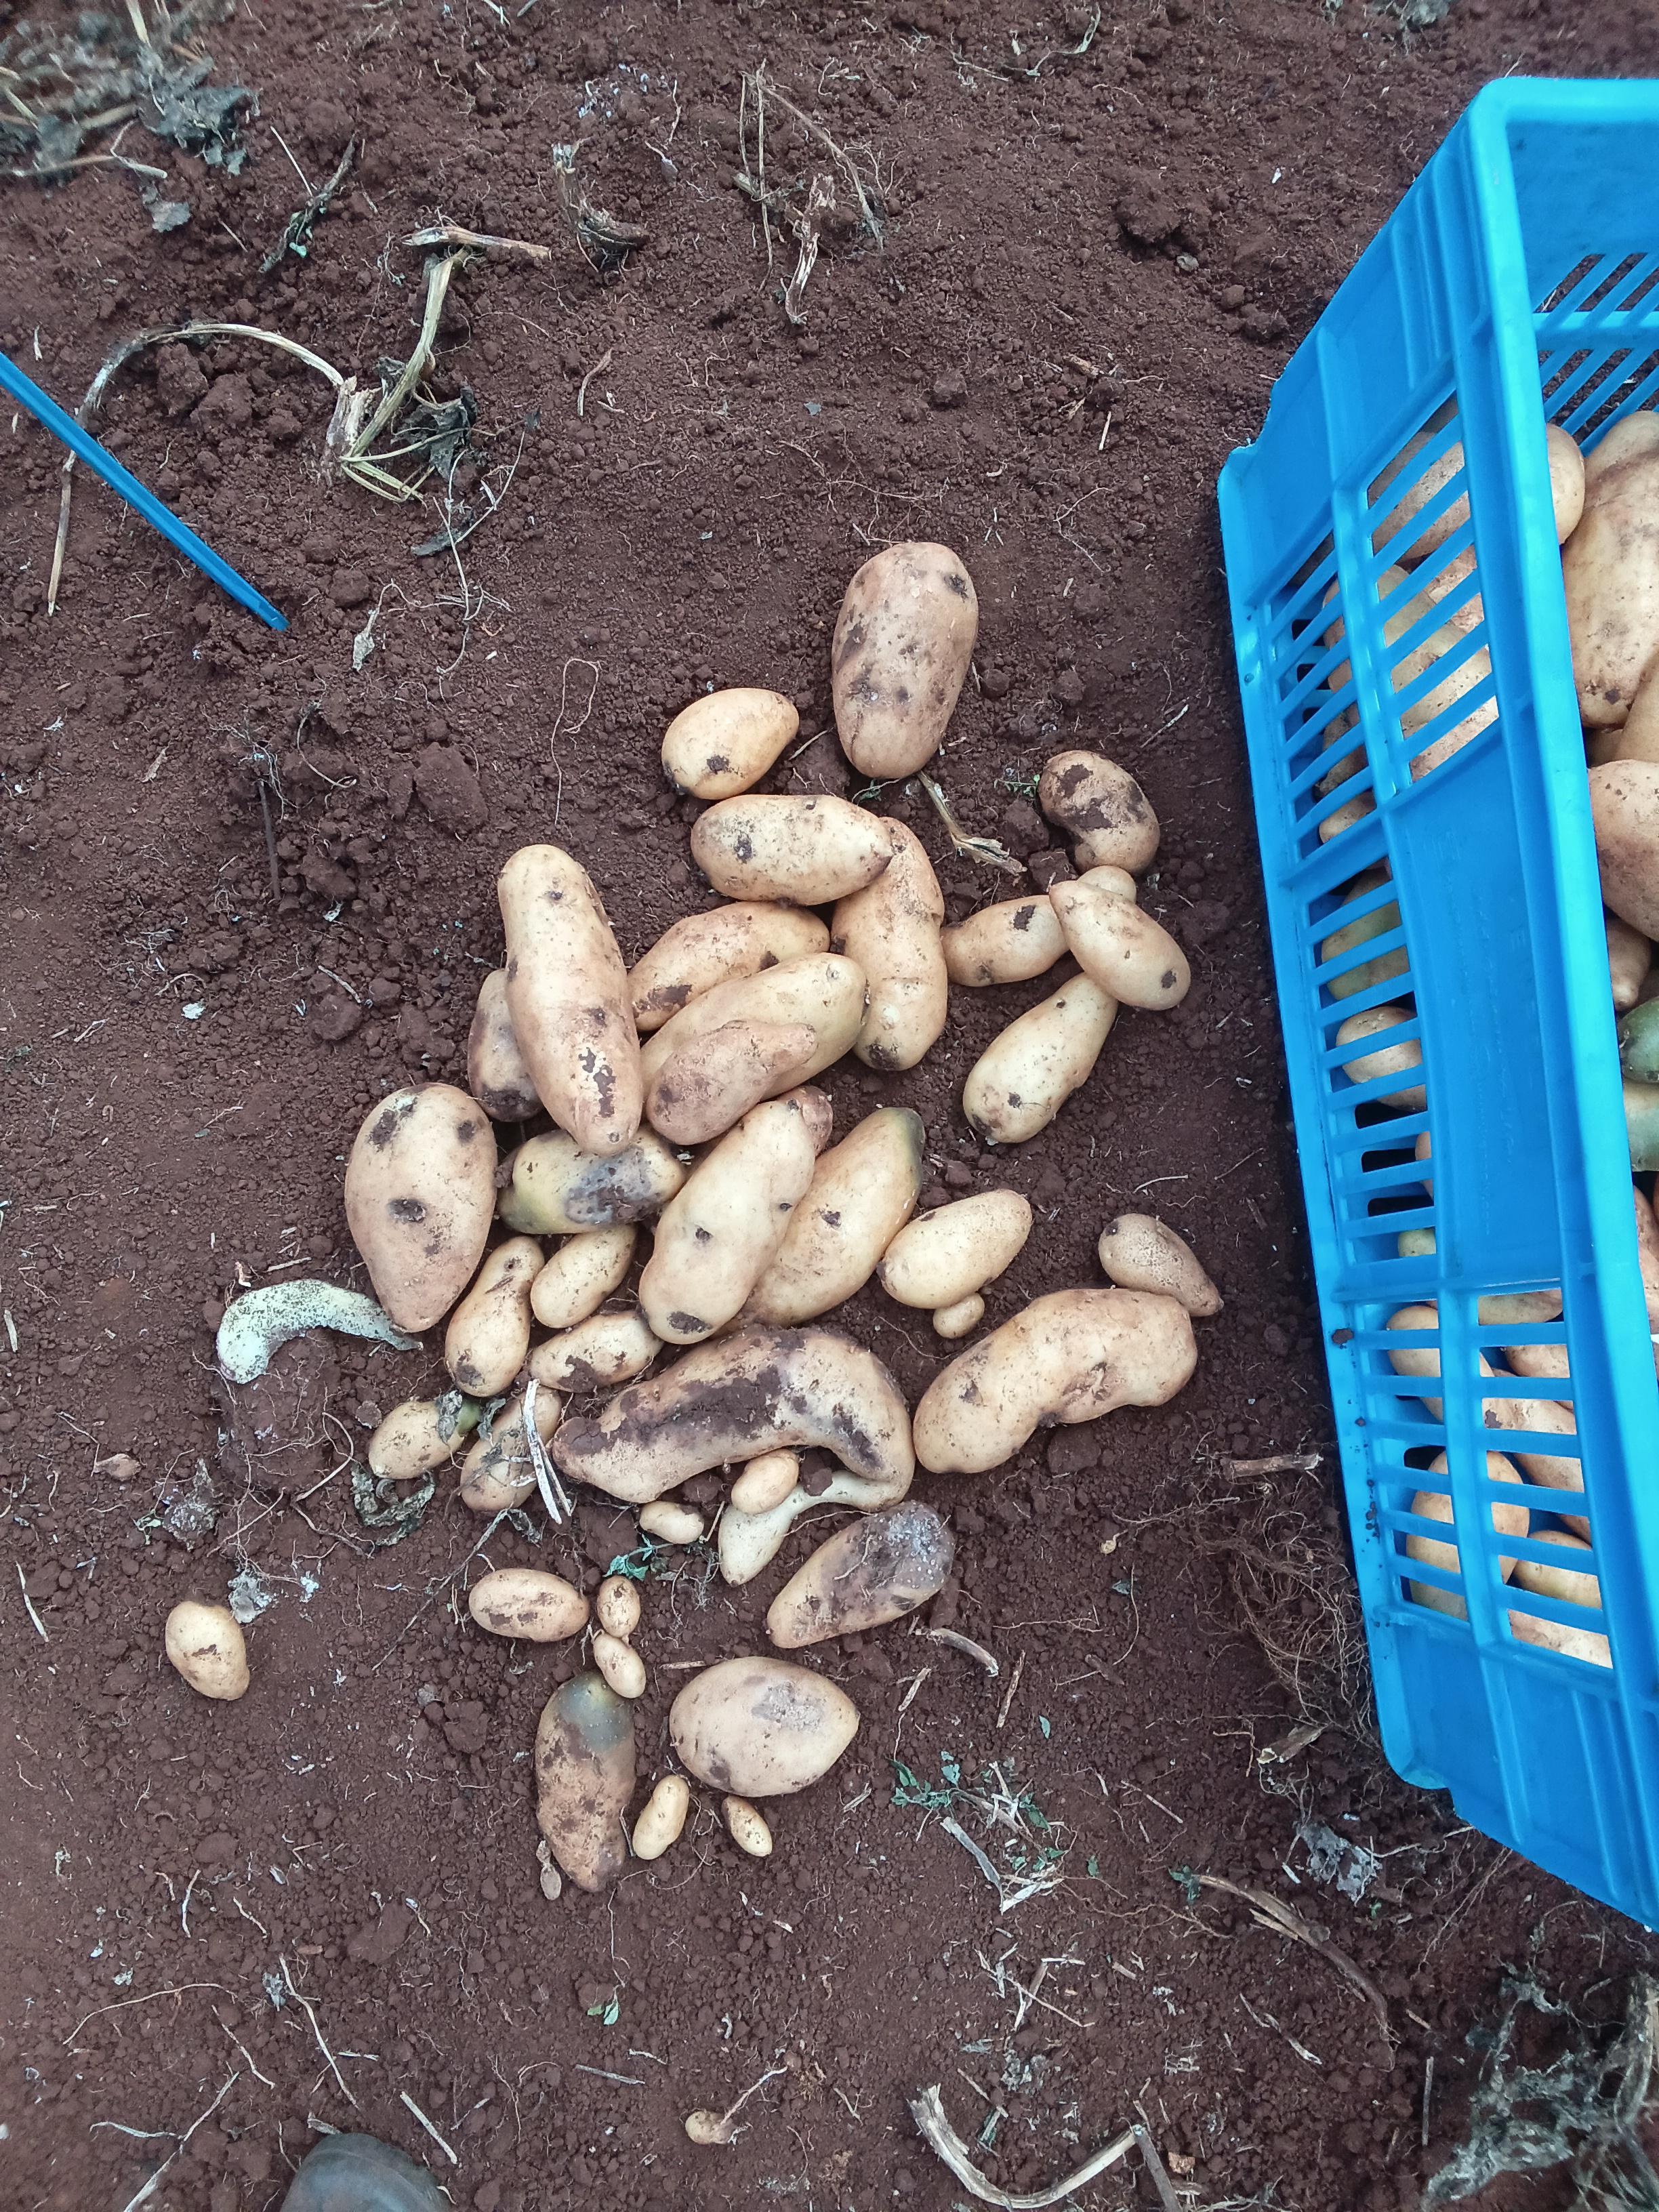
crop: potato
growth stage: harvest
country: Kenya
